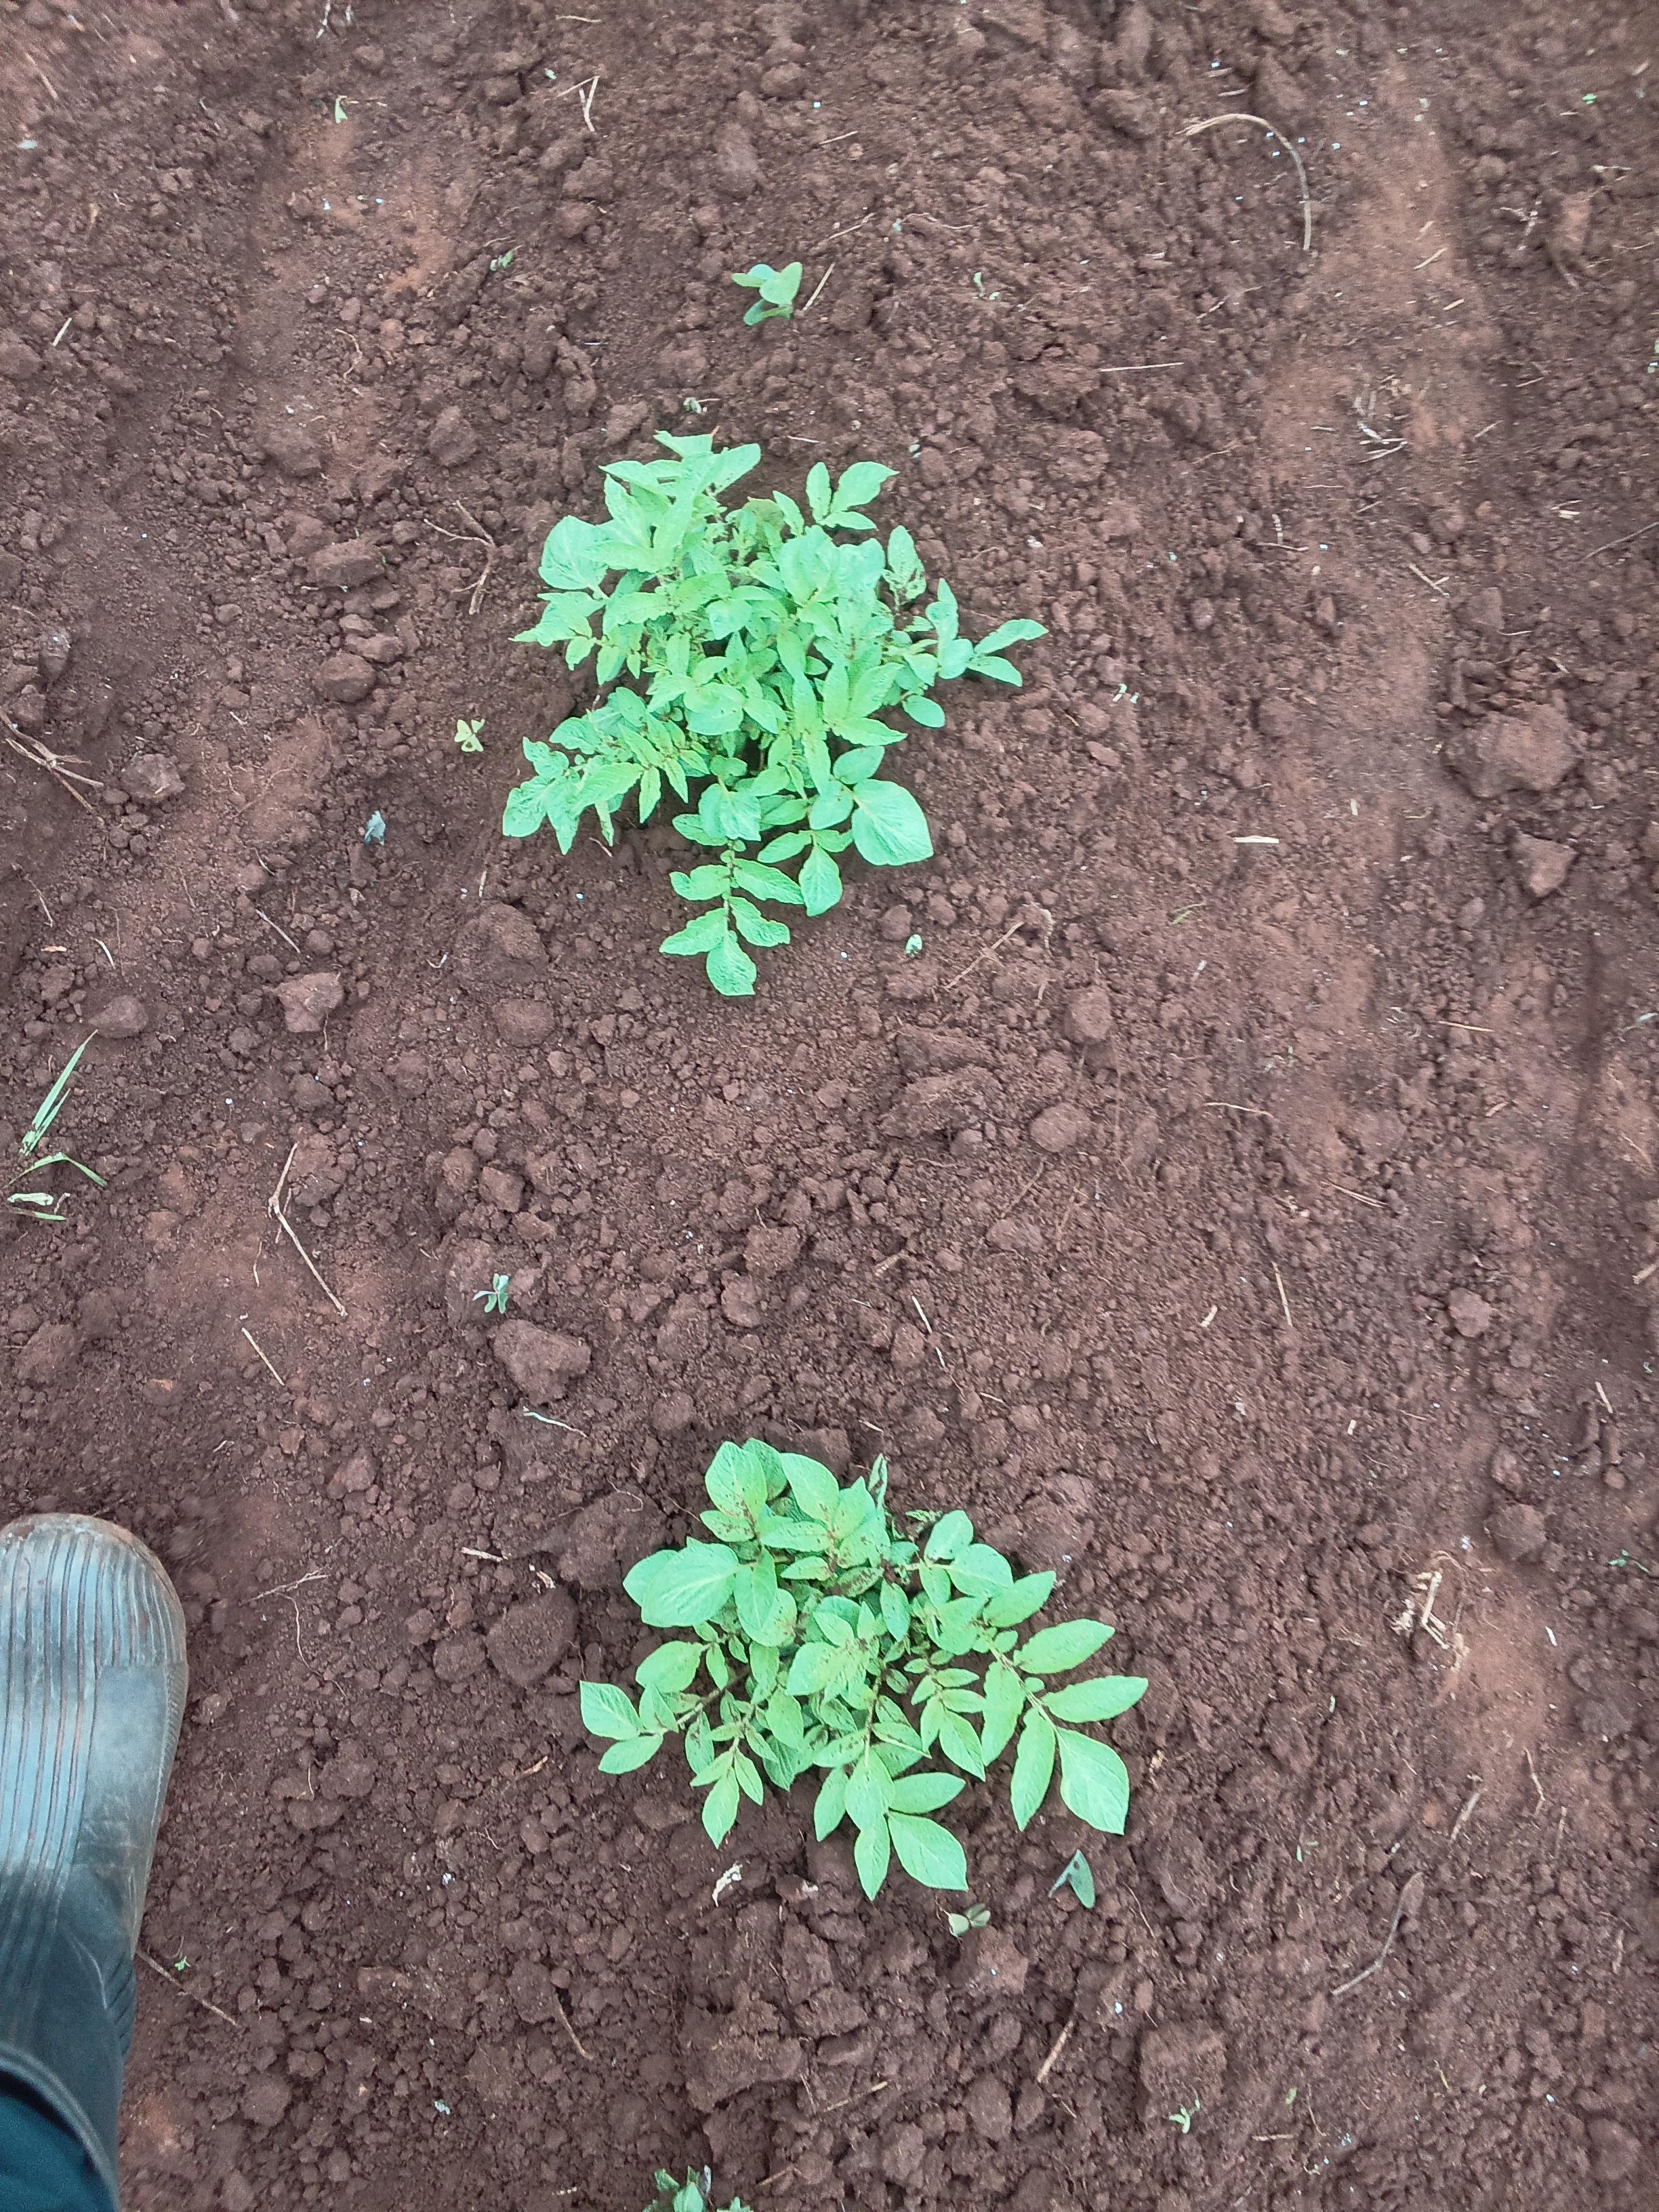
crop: potato
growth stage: sprouting emergence
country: Kenya
